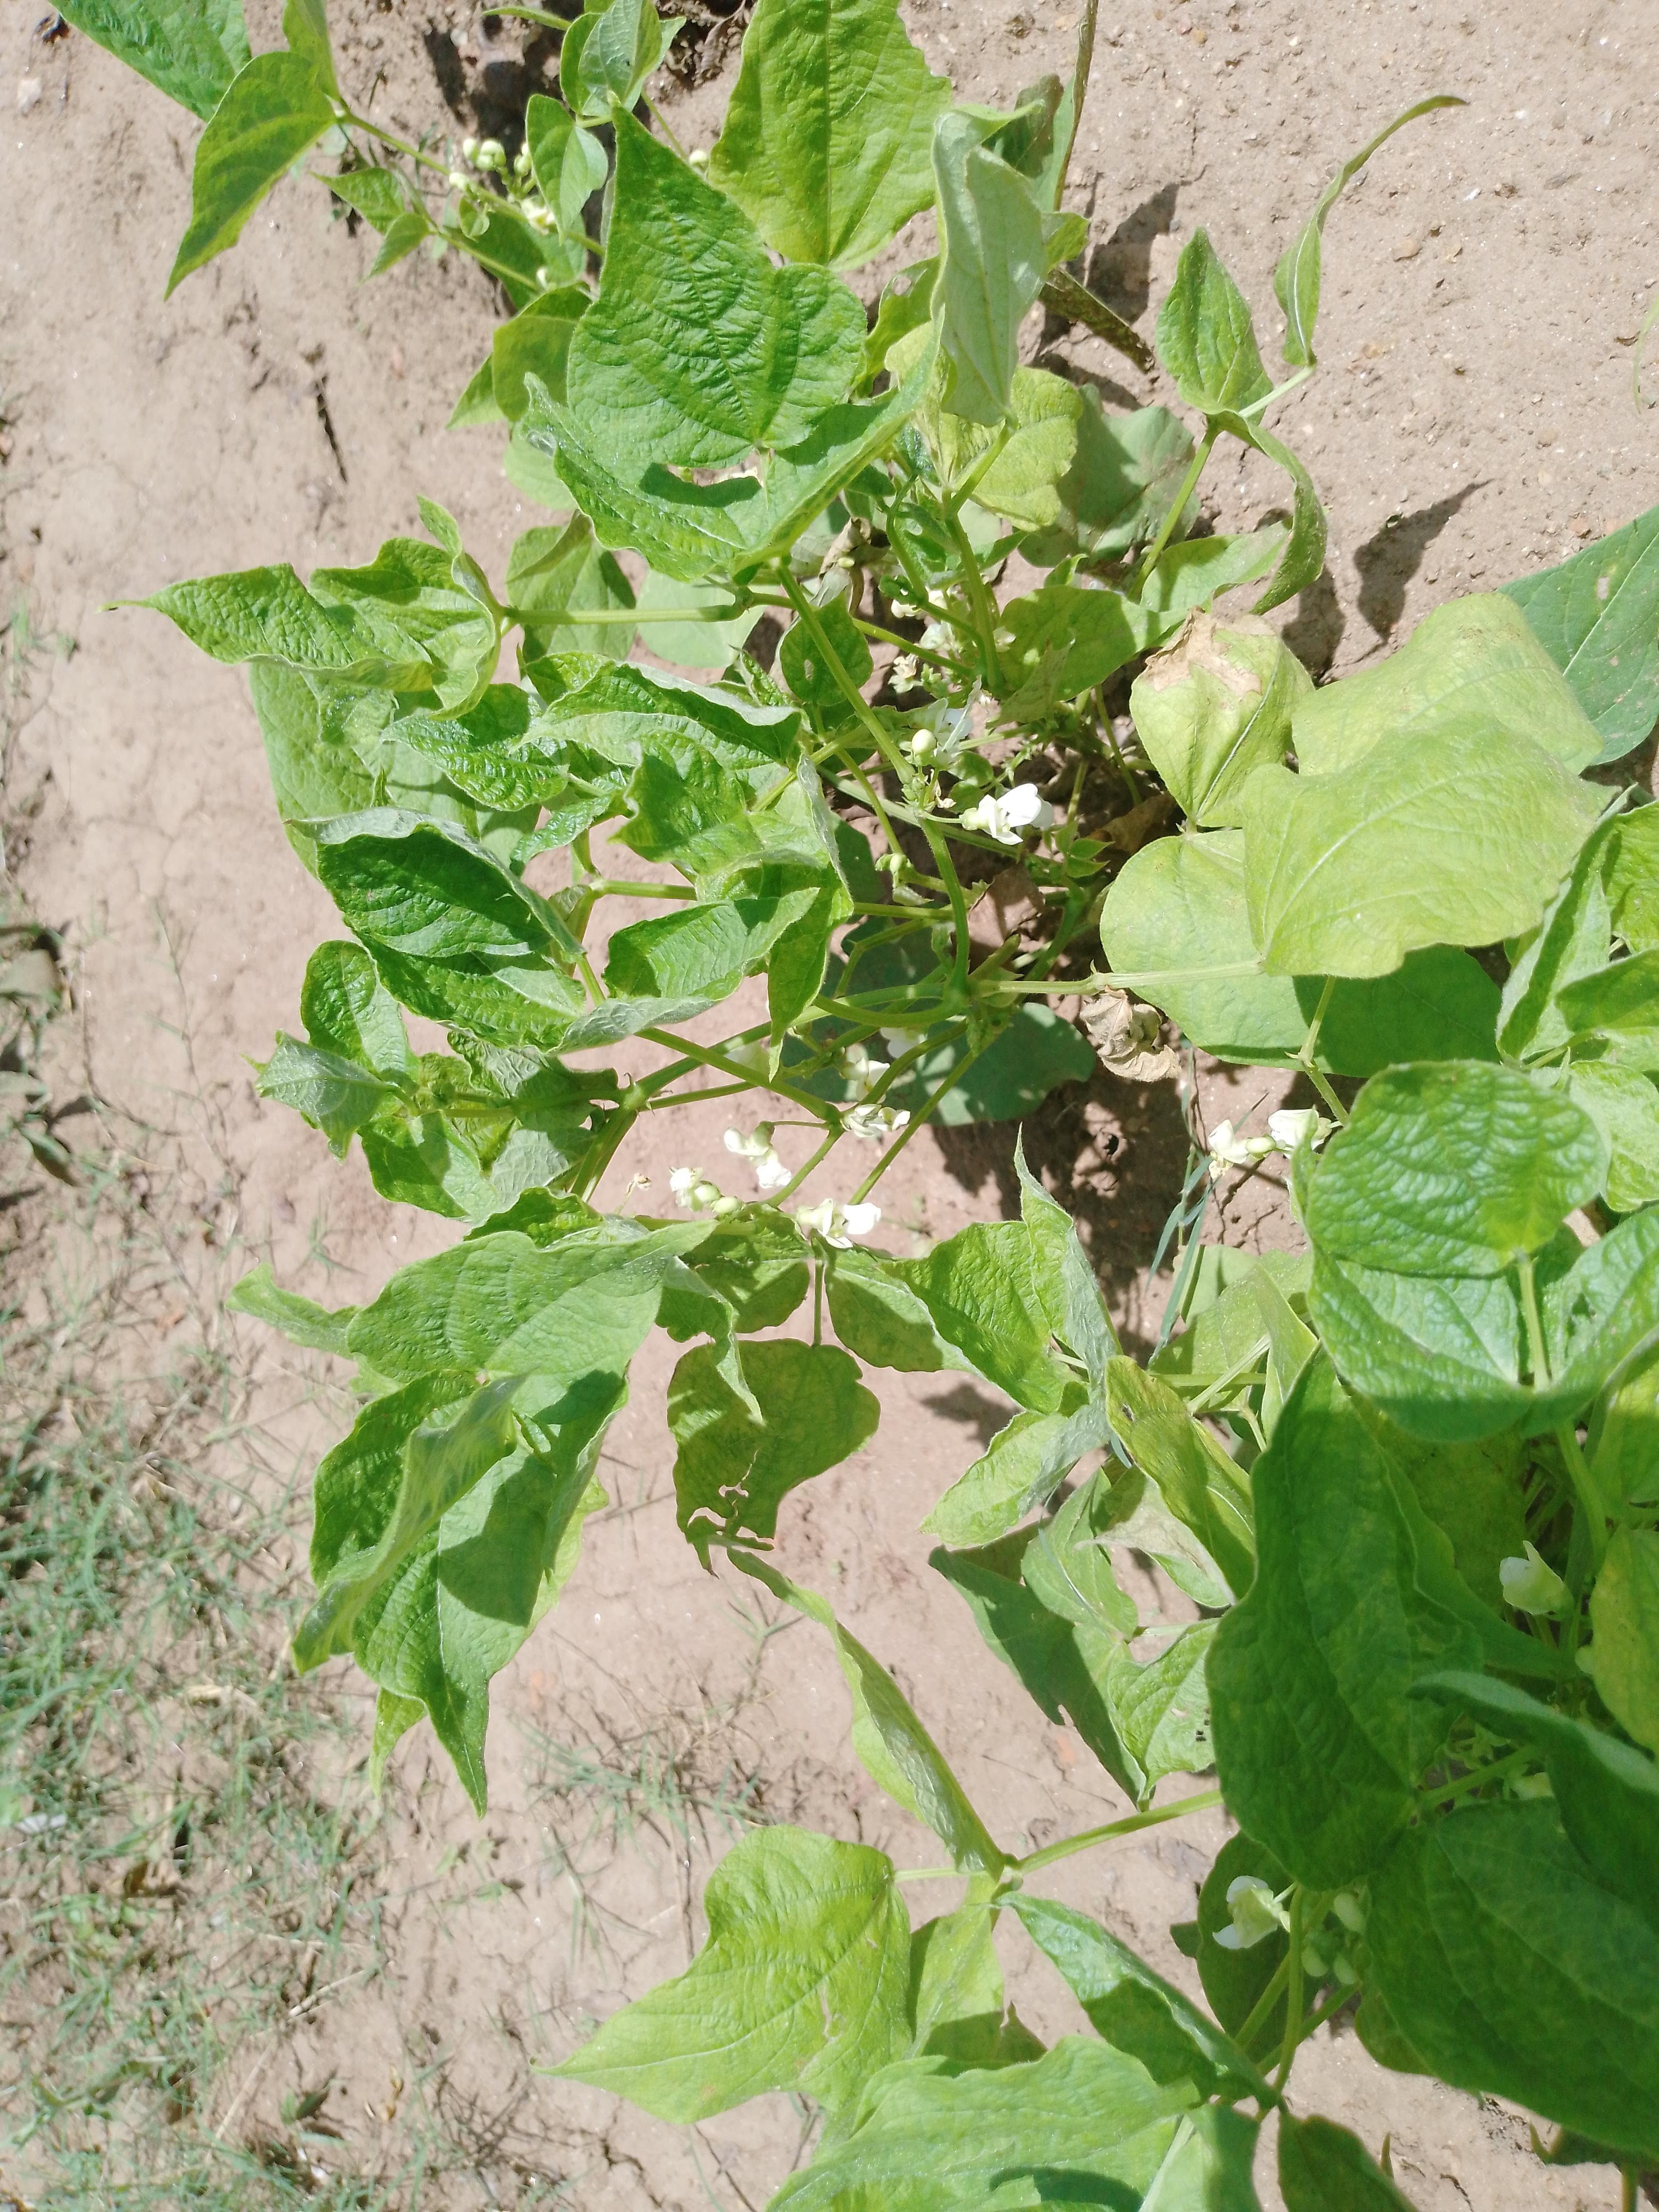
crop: common bean
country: Malawi
